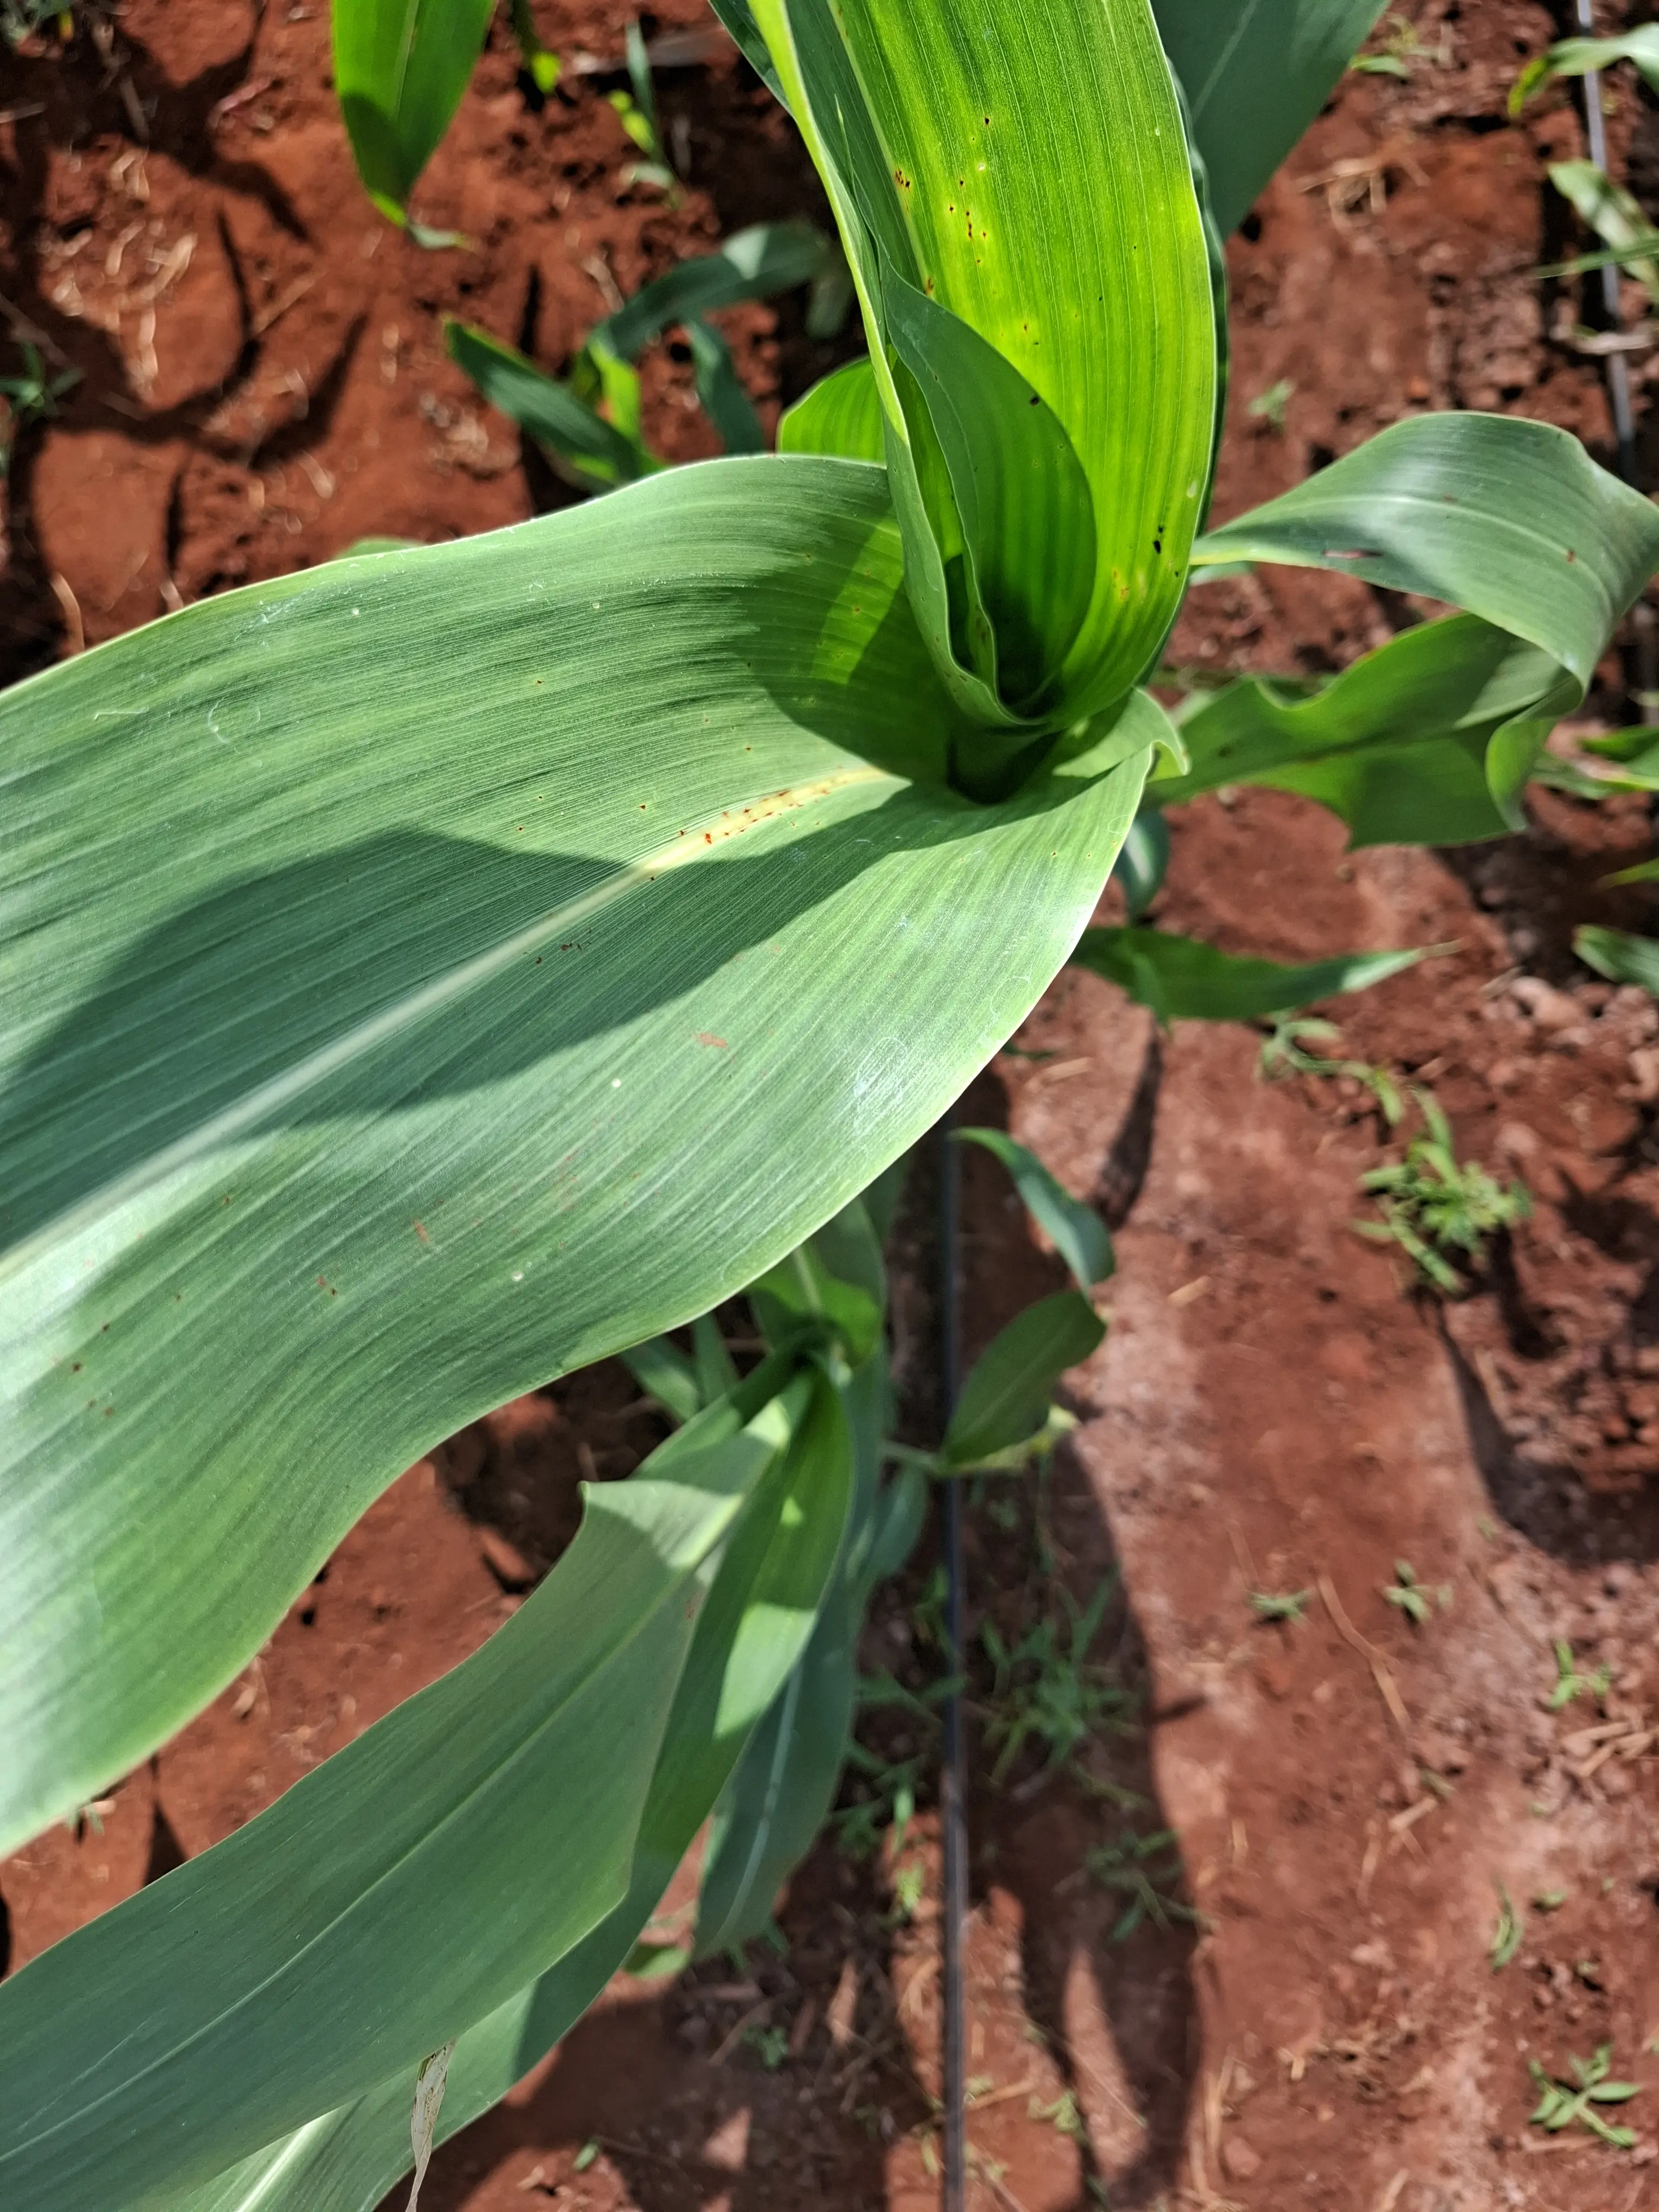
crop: sorghum
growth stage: elongation stem
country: Kenya
